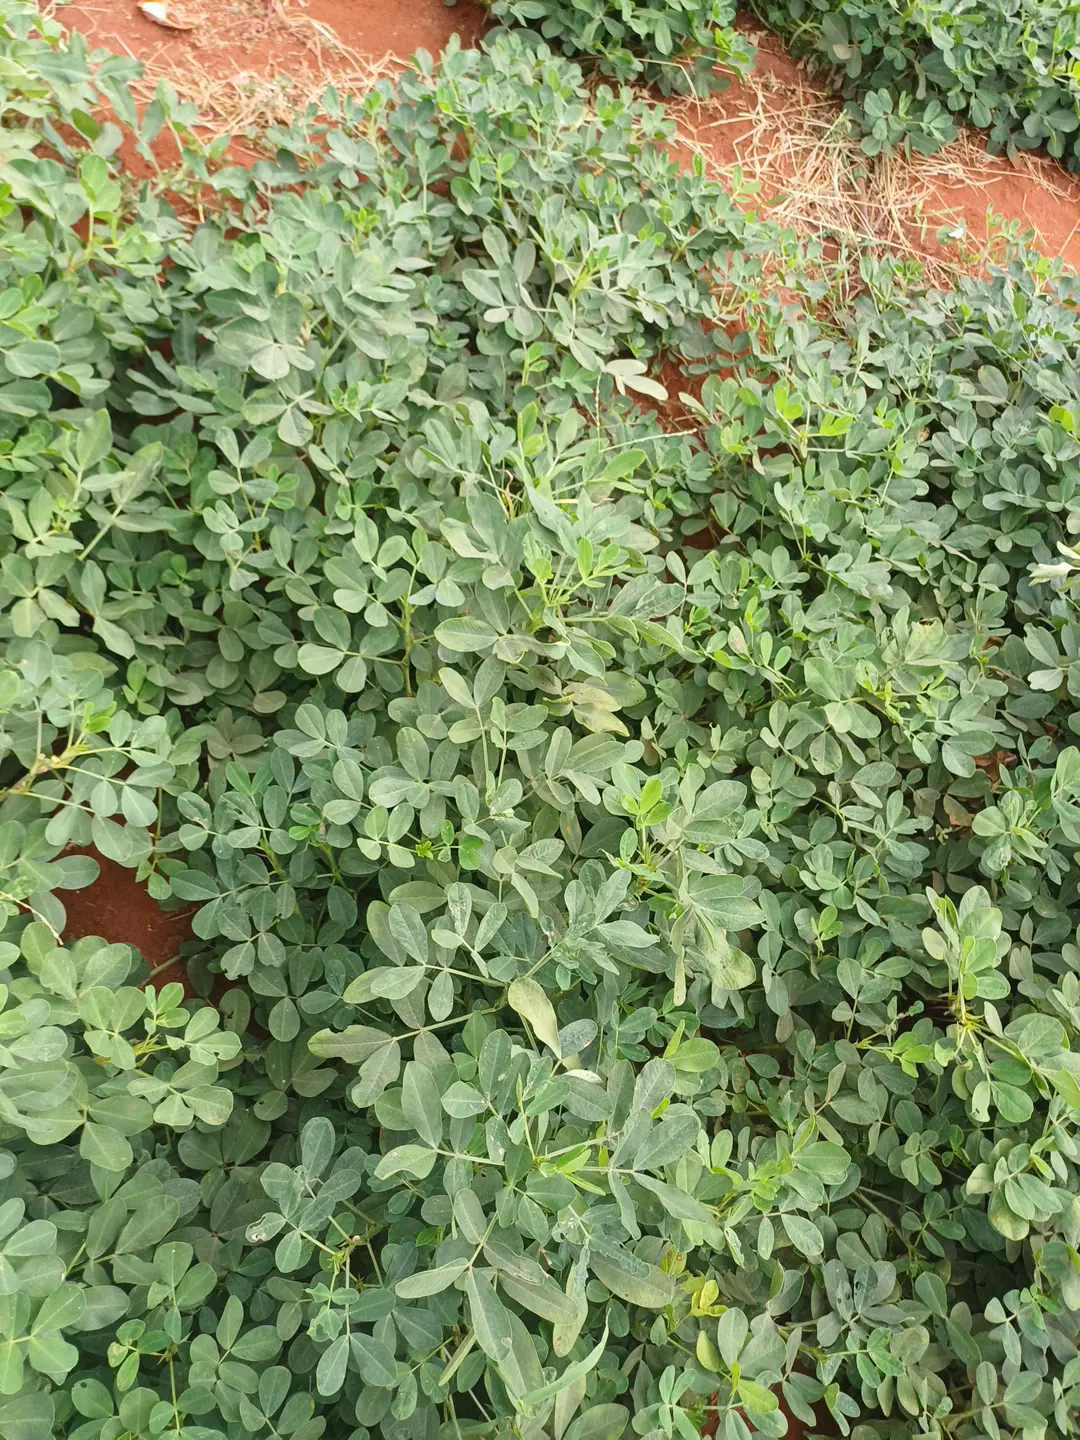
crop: groundnut
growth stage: pegging
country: Kenya
